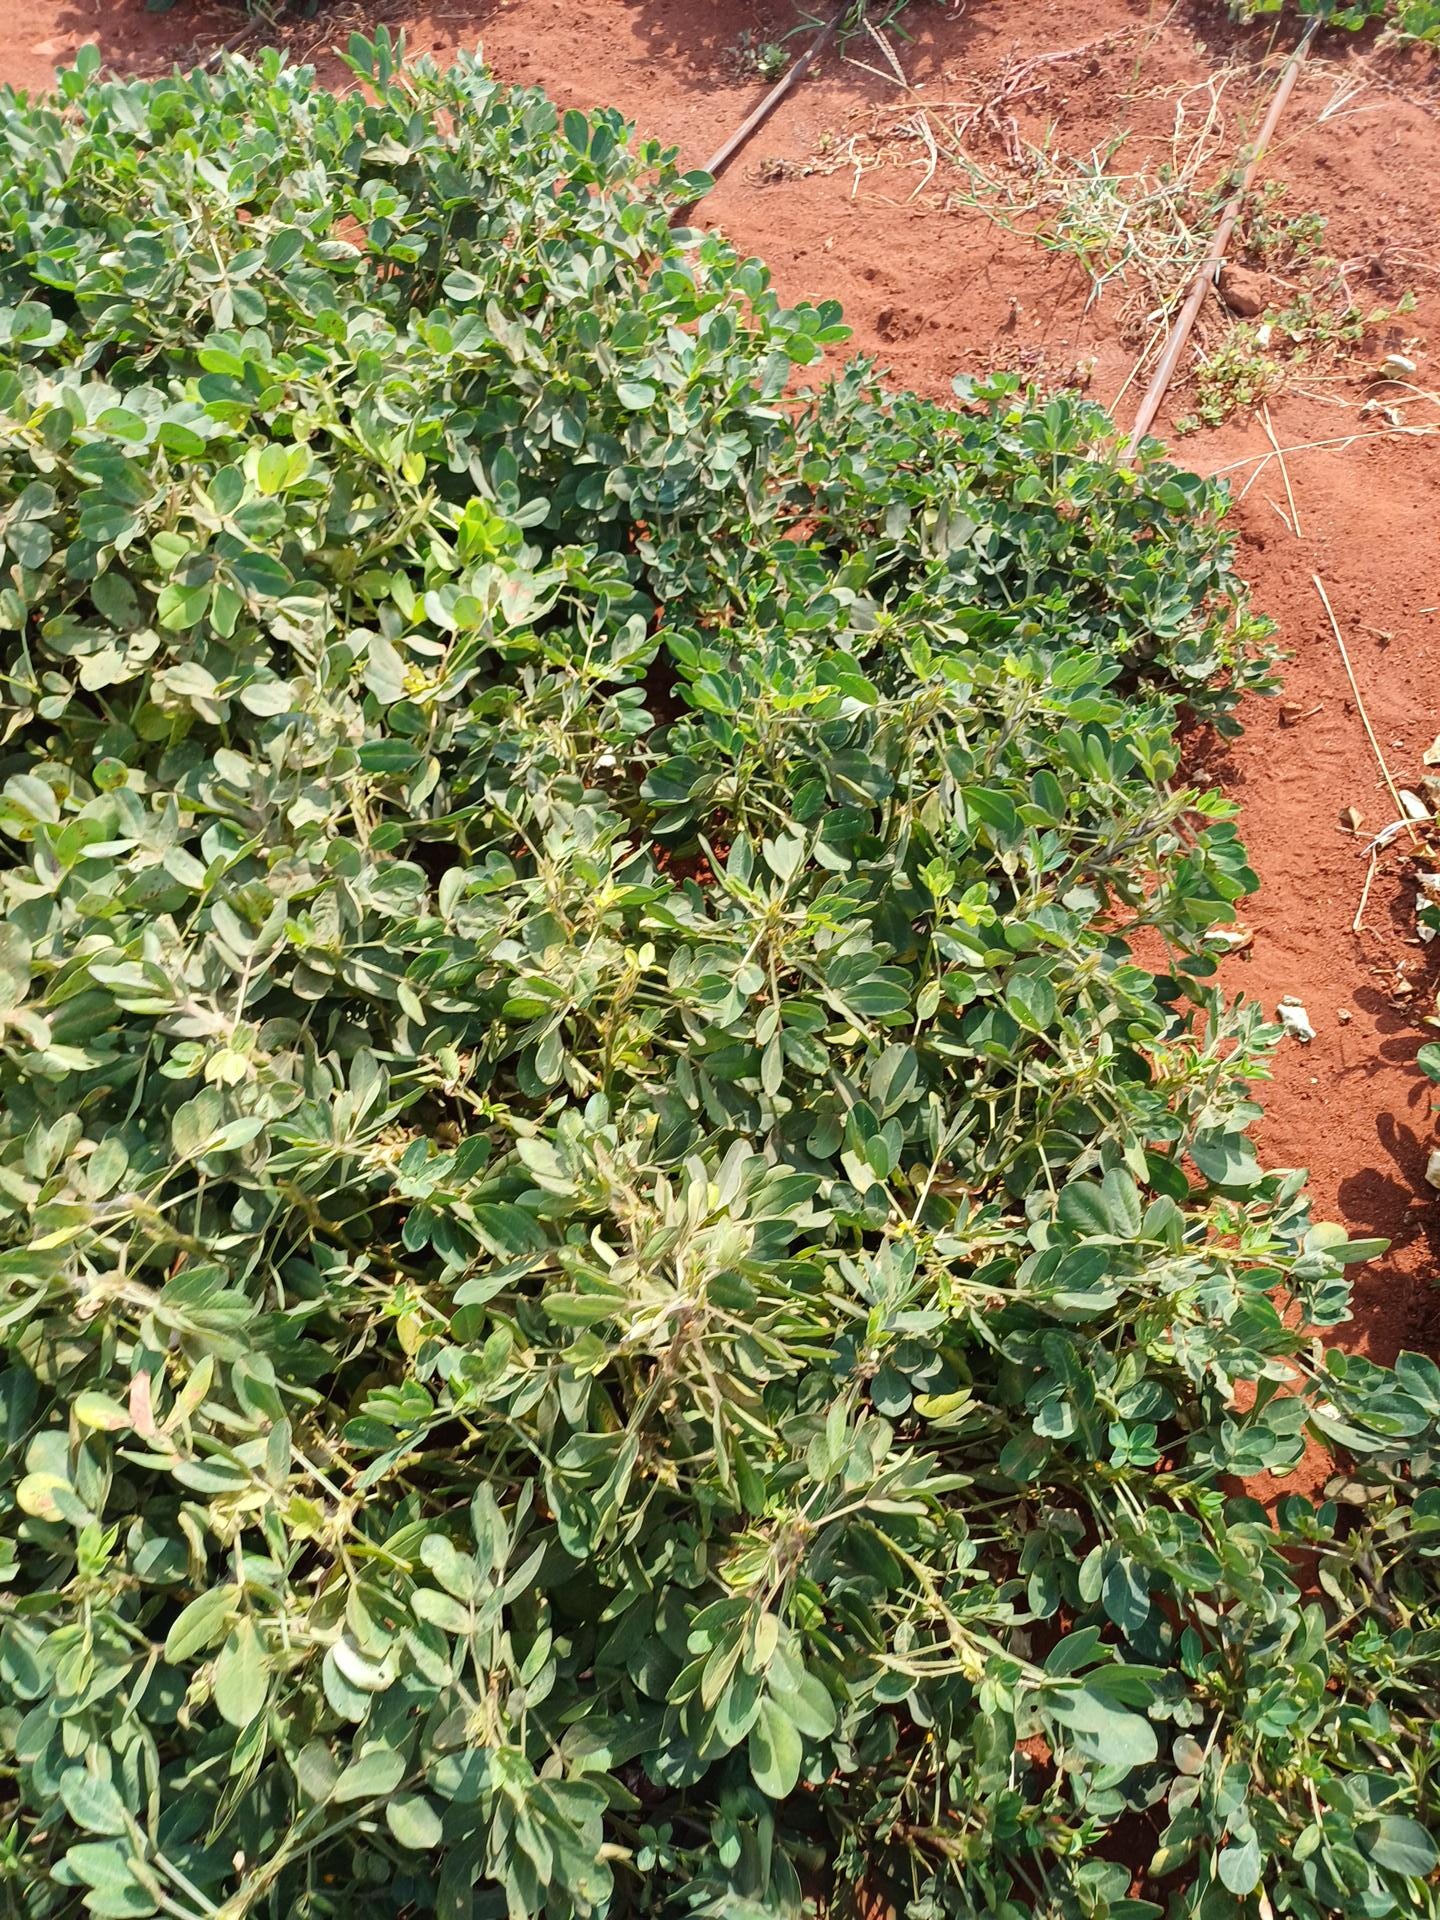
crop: groundnut
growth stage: maturity
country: Kenya
